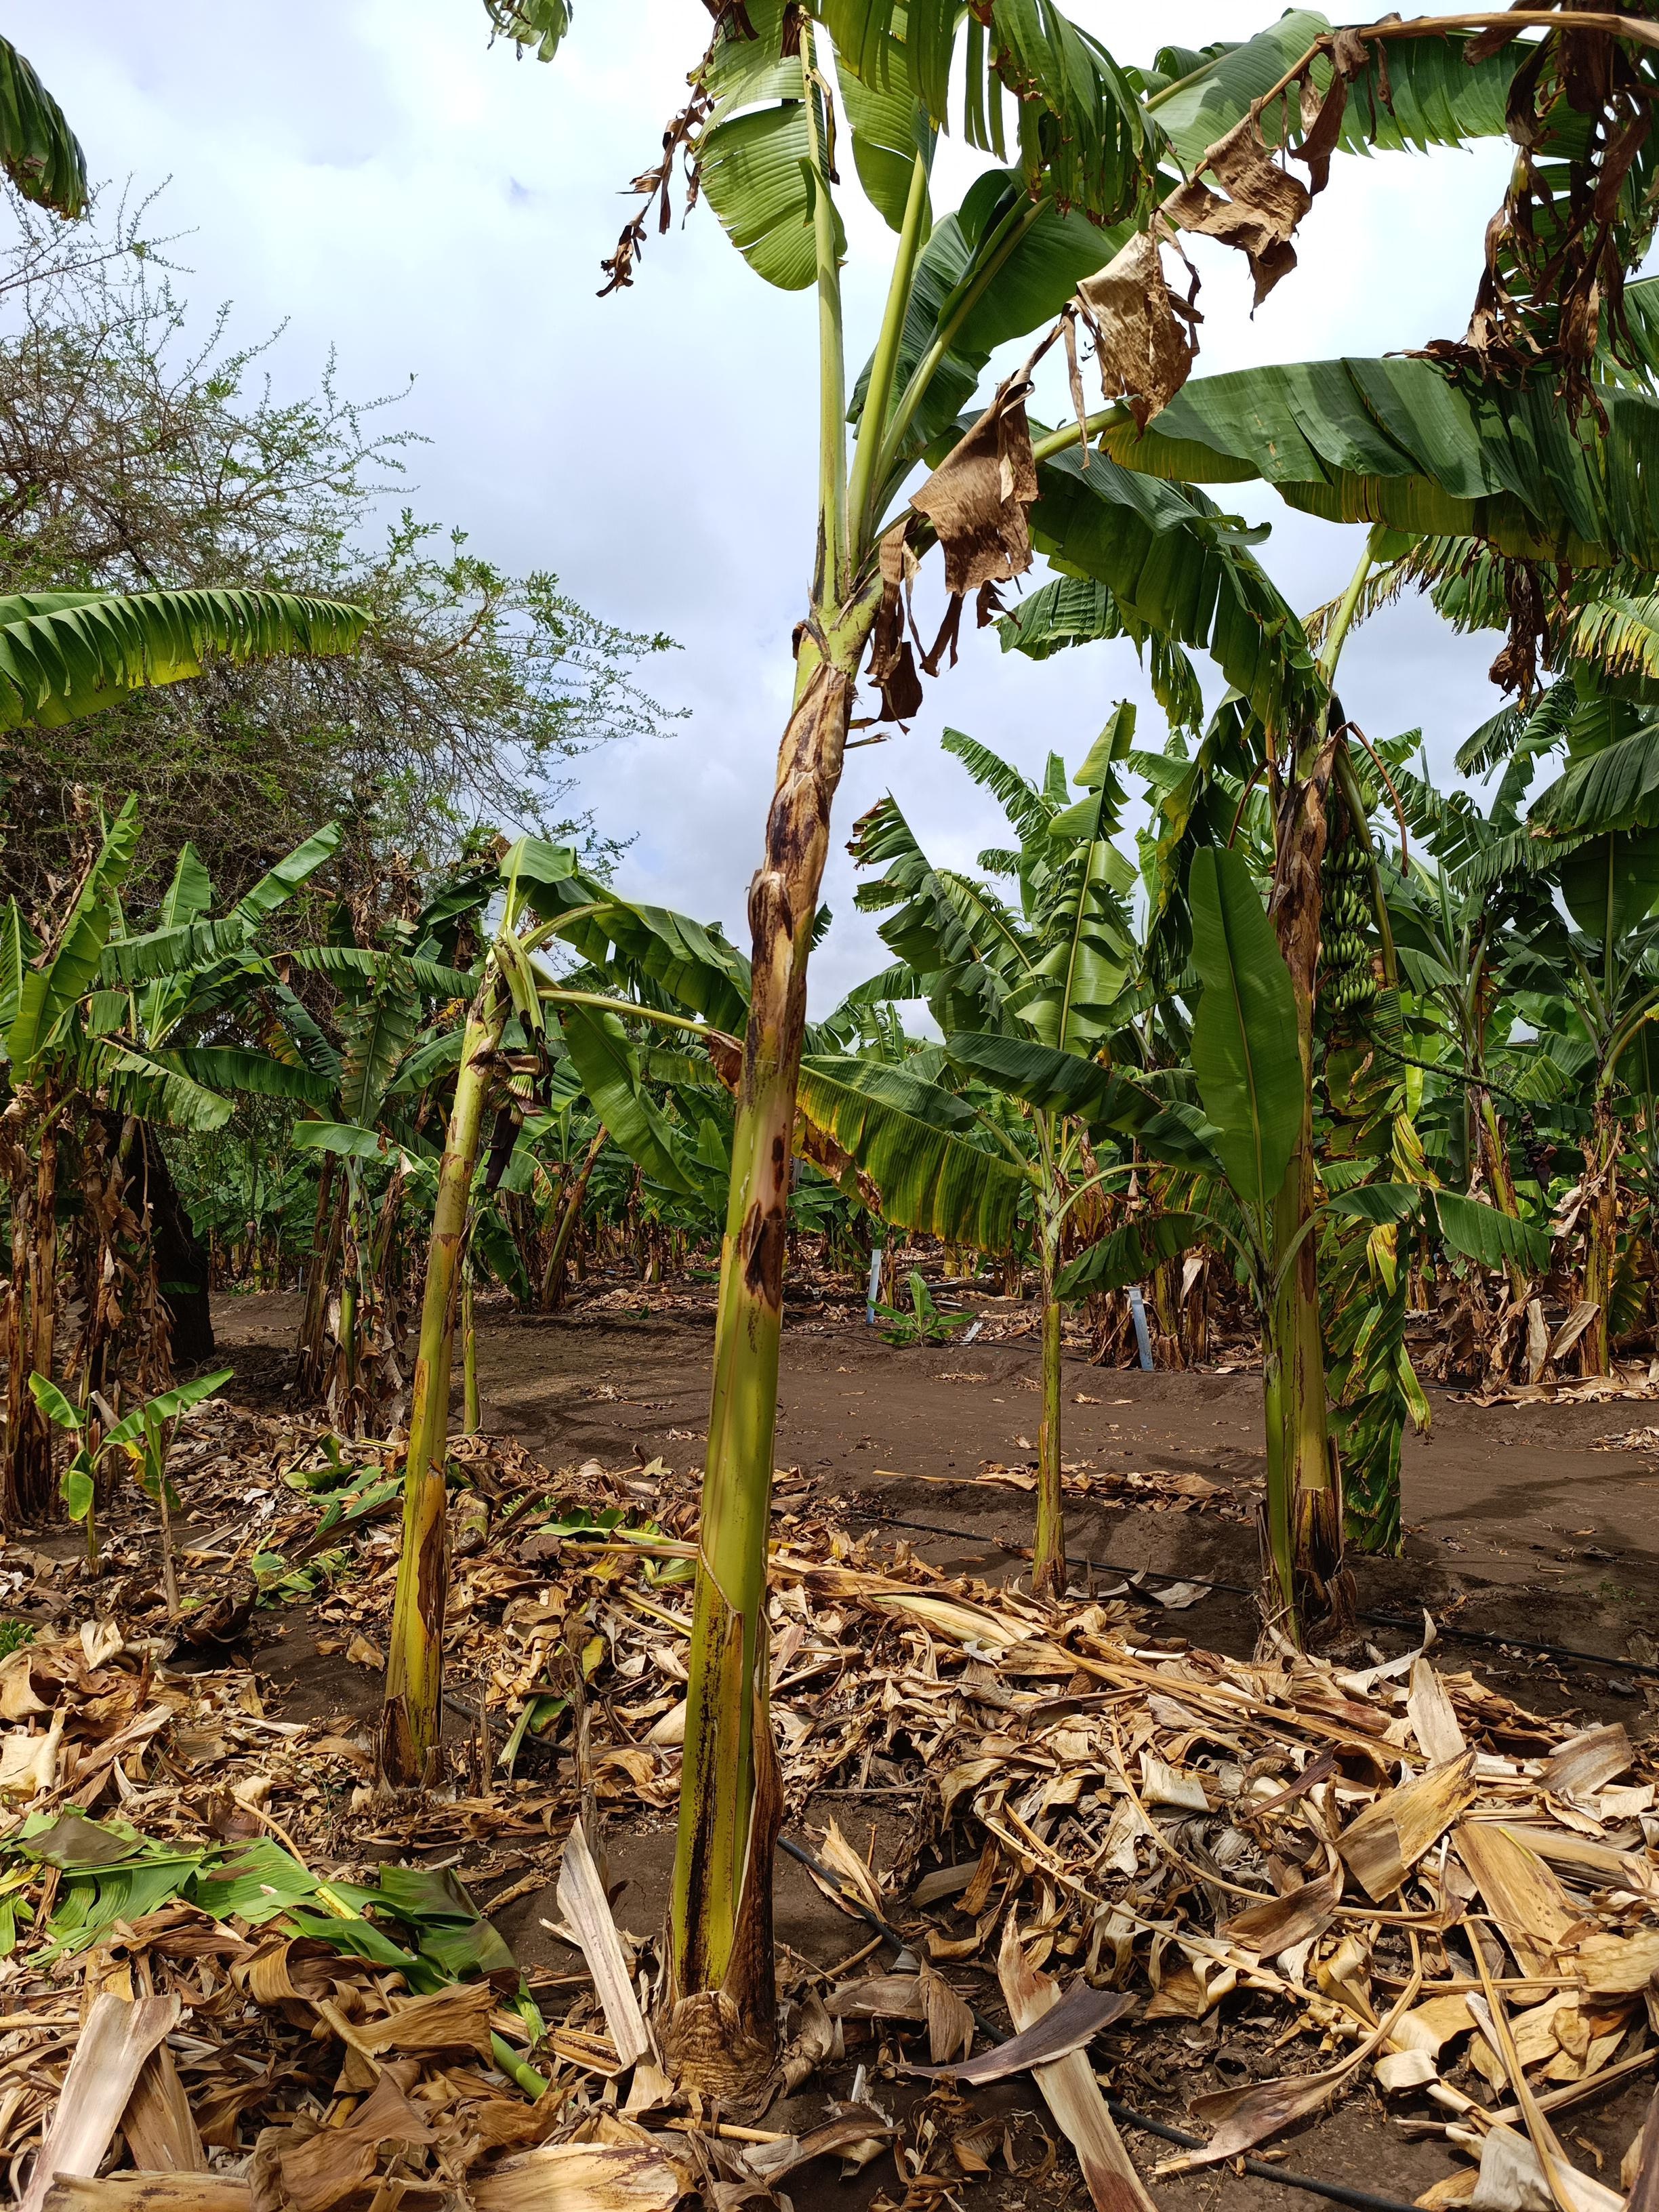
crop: banana
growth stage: vegetative
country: Tanzania
